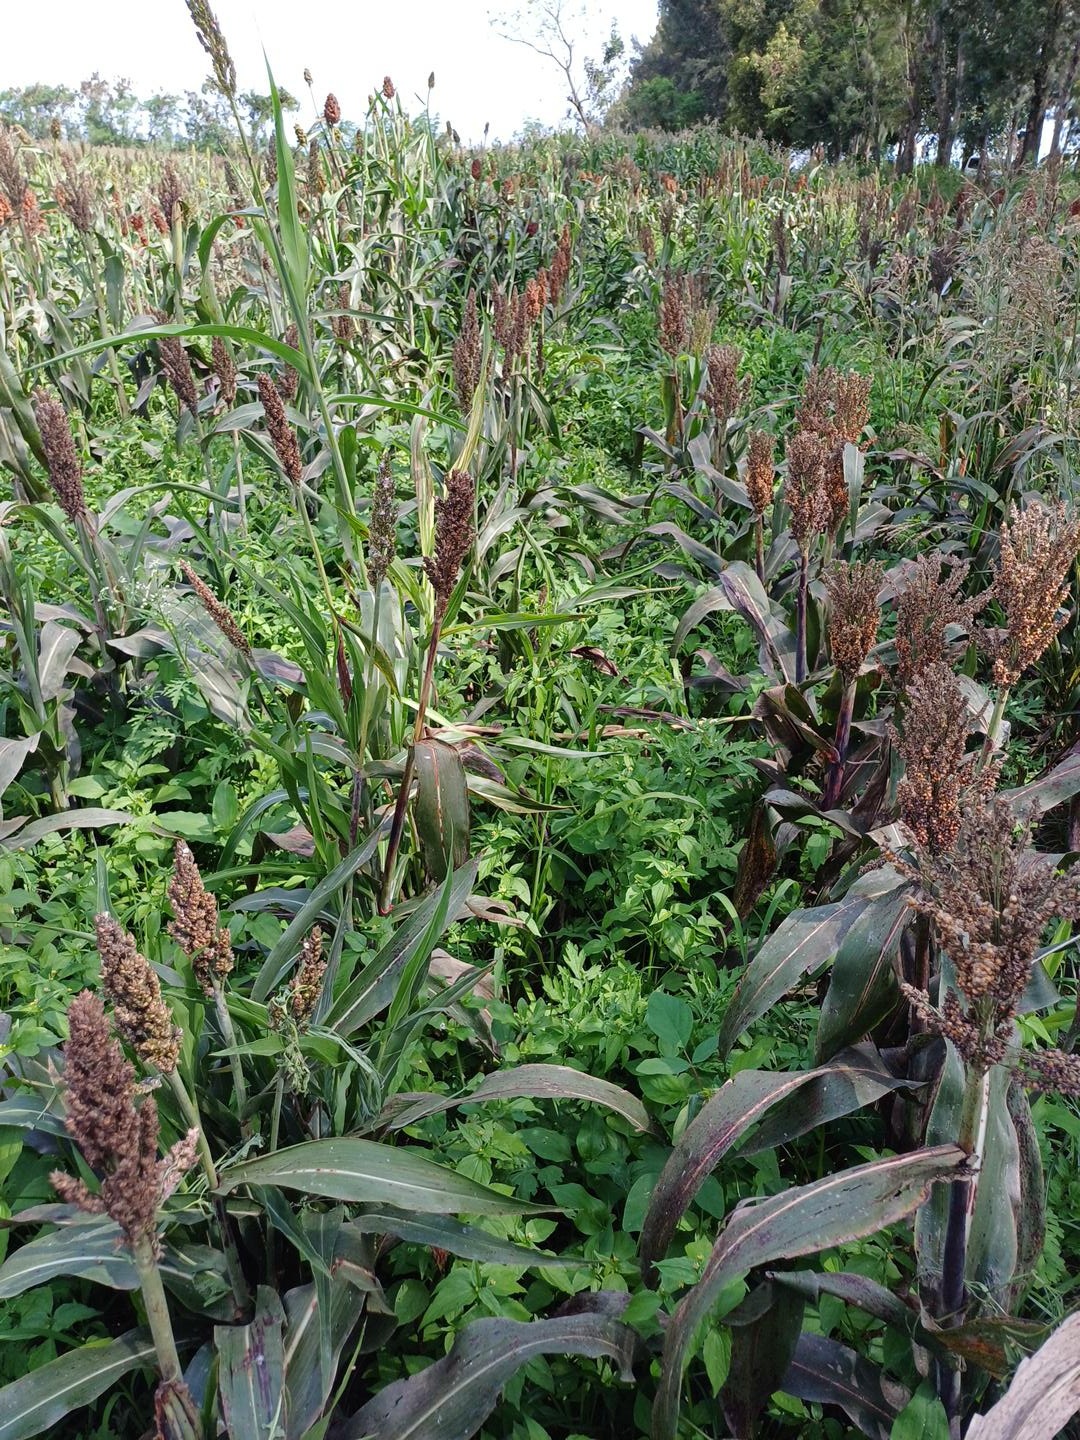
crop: sorghum
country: Kenya
